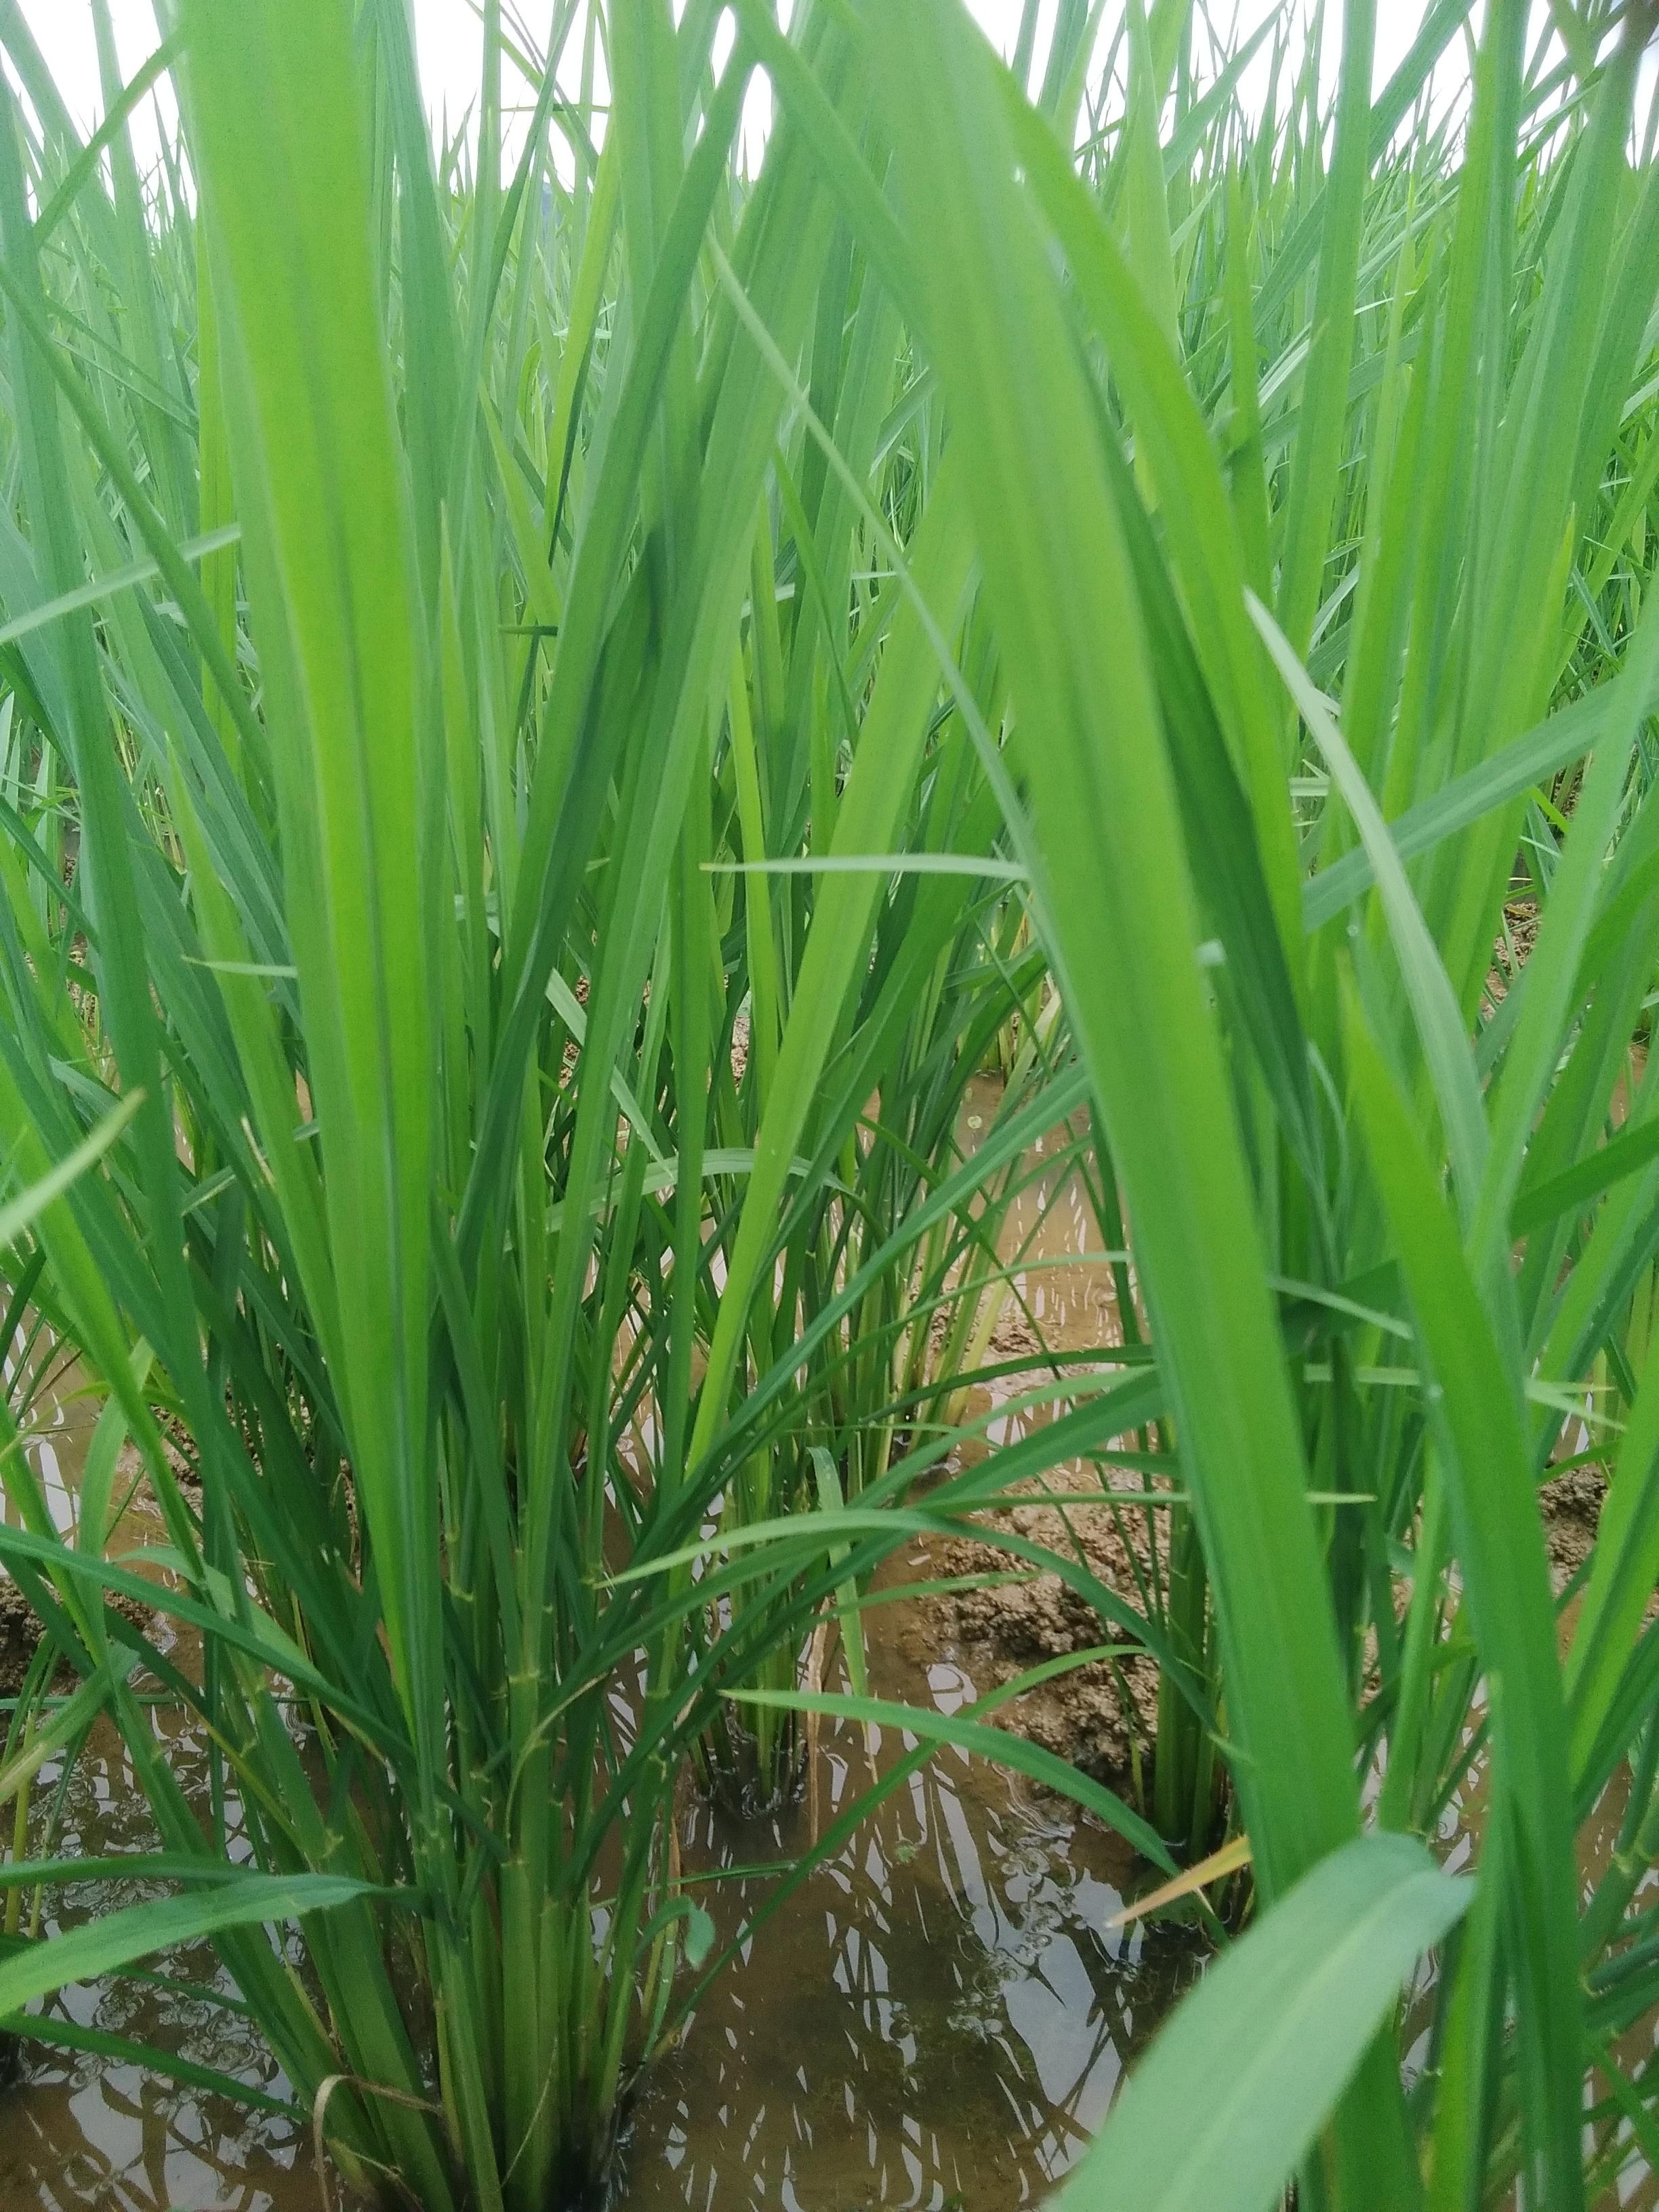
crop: rice
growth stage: vegetative
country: Nigeria
